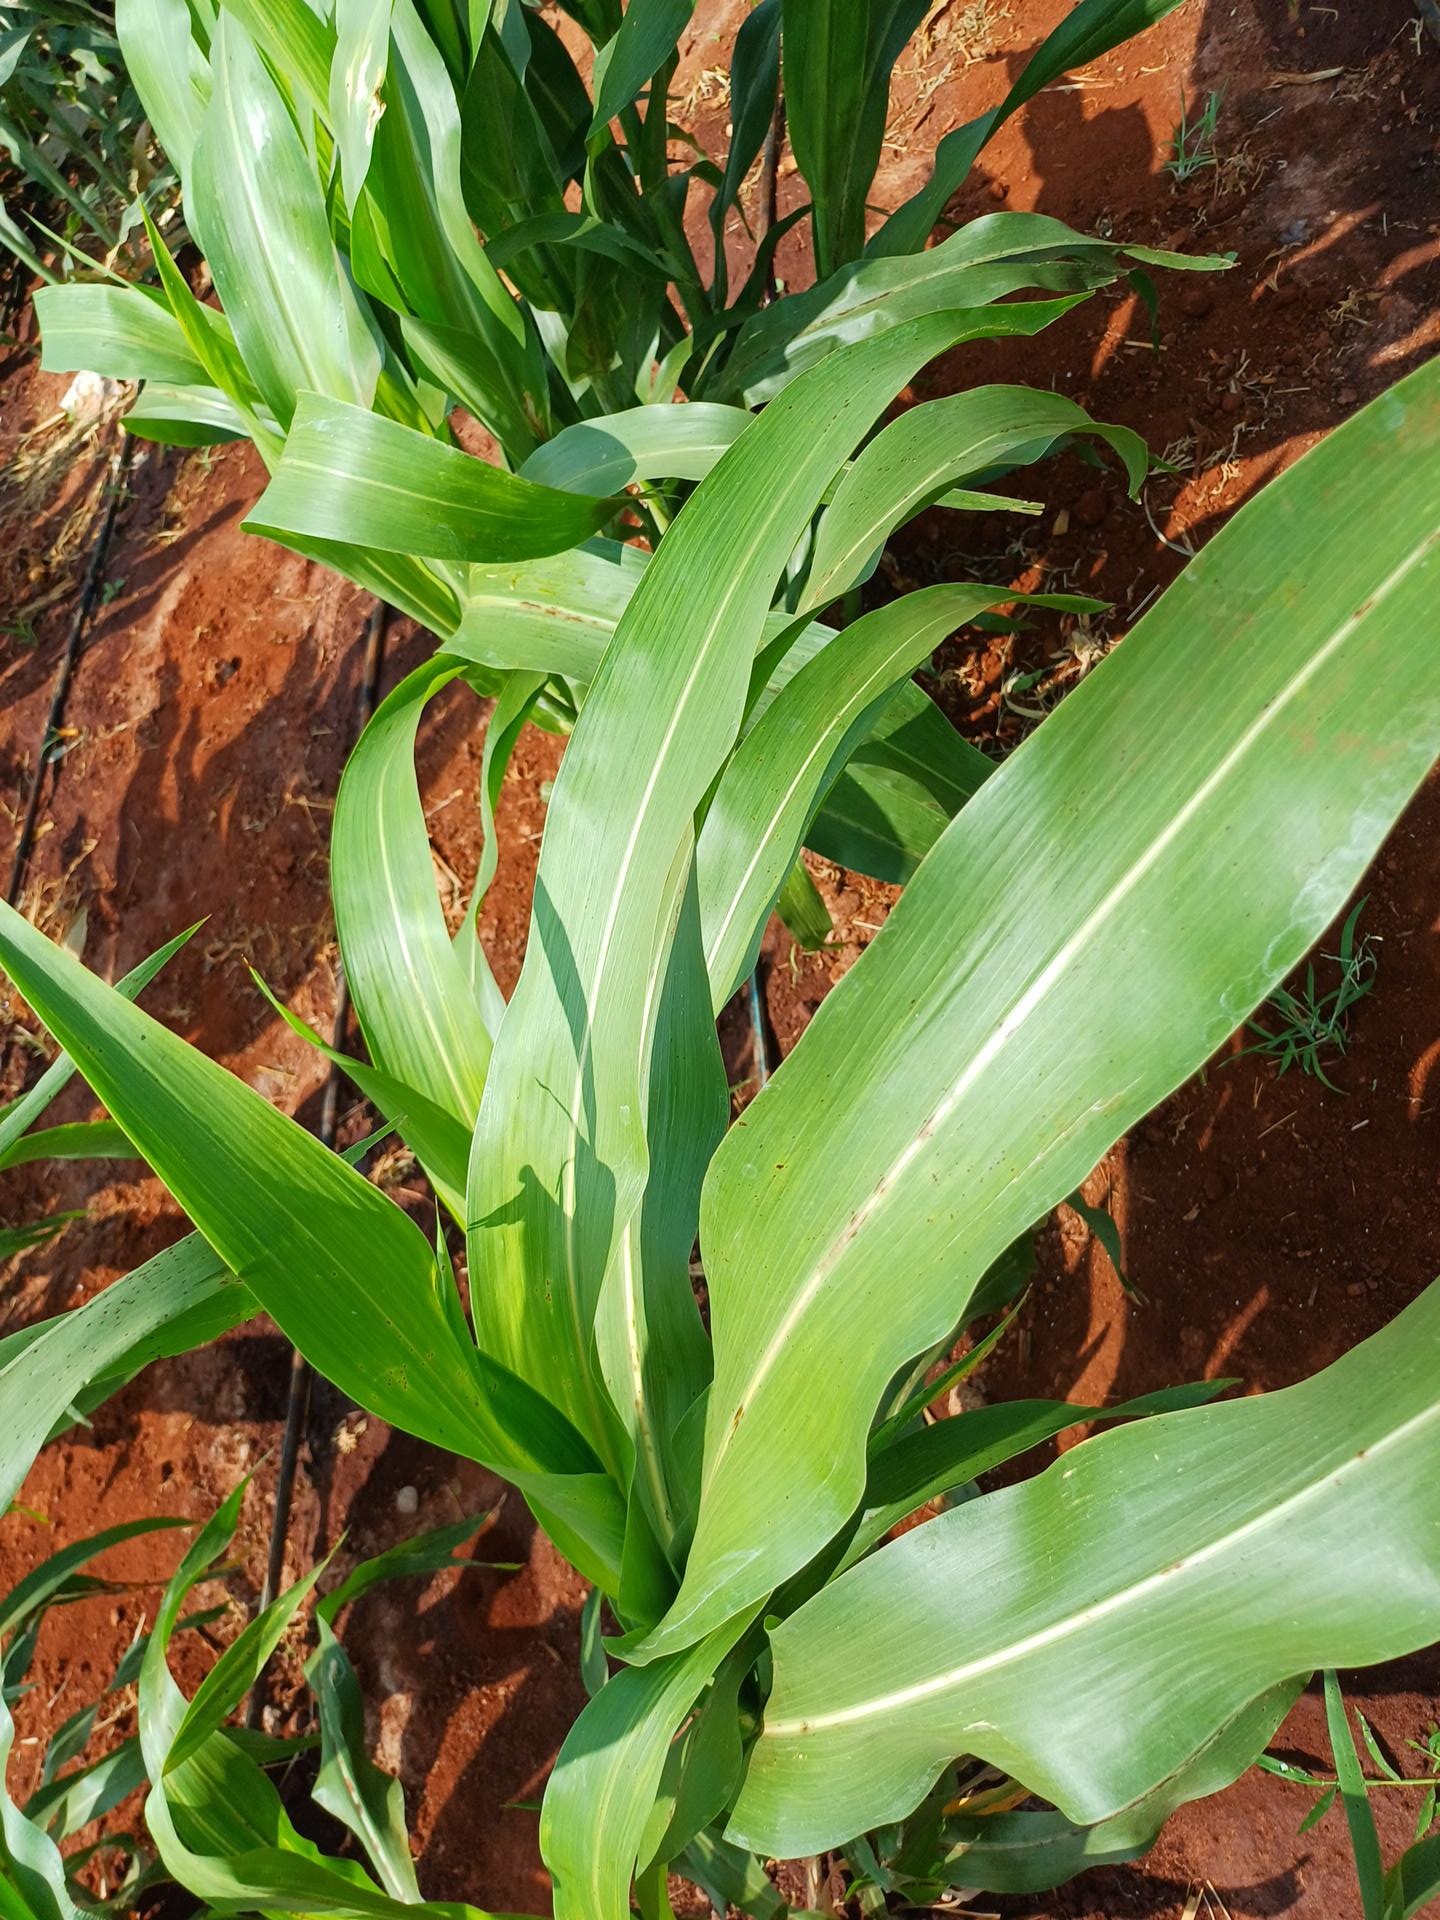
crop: sorghum
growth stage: vegetative
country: Kenya
